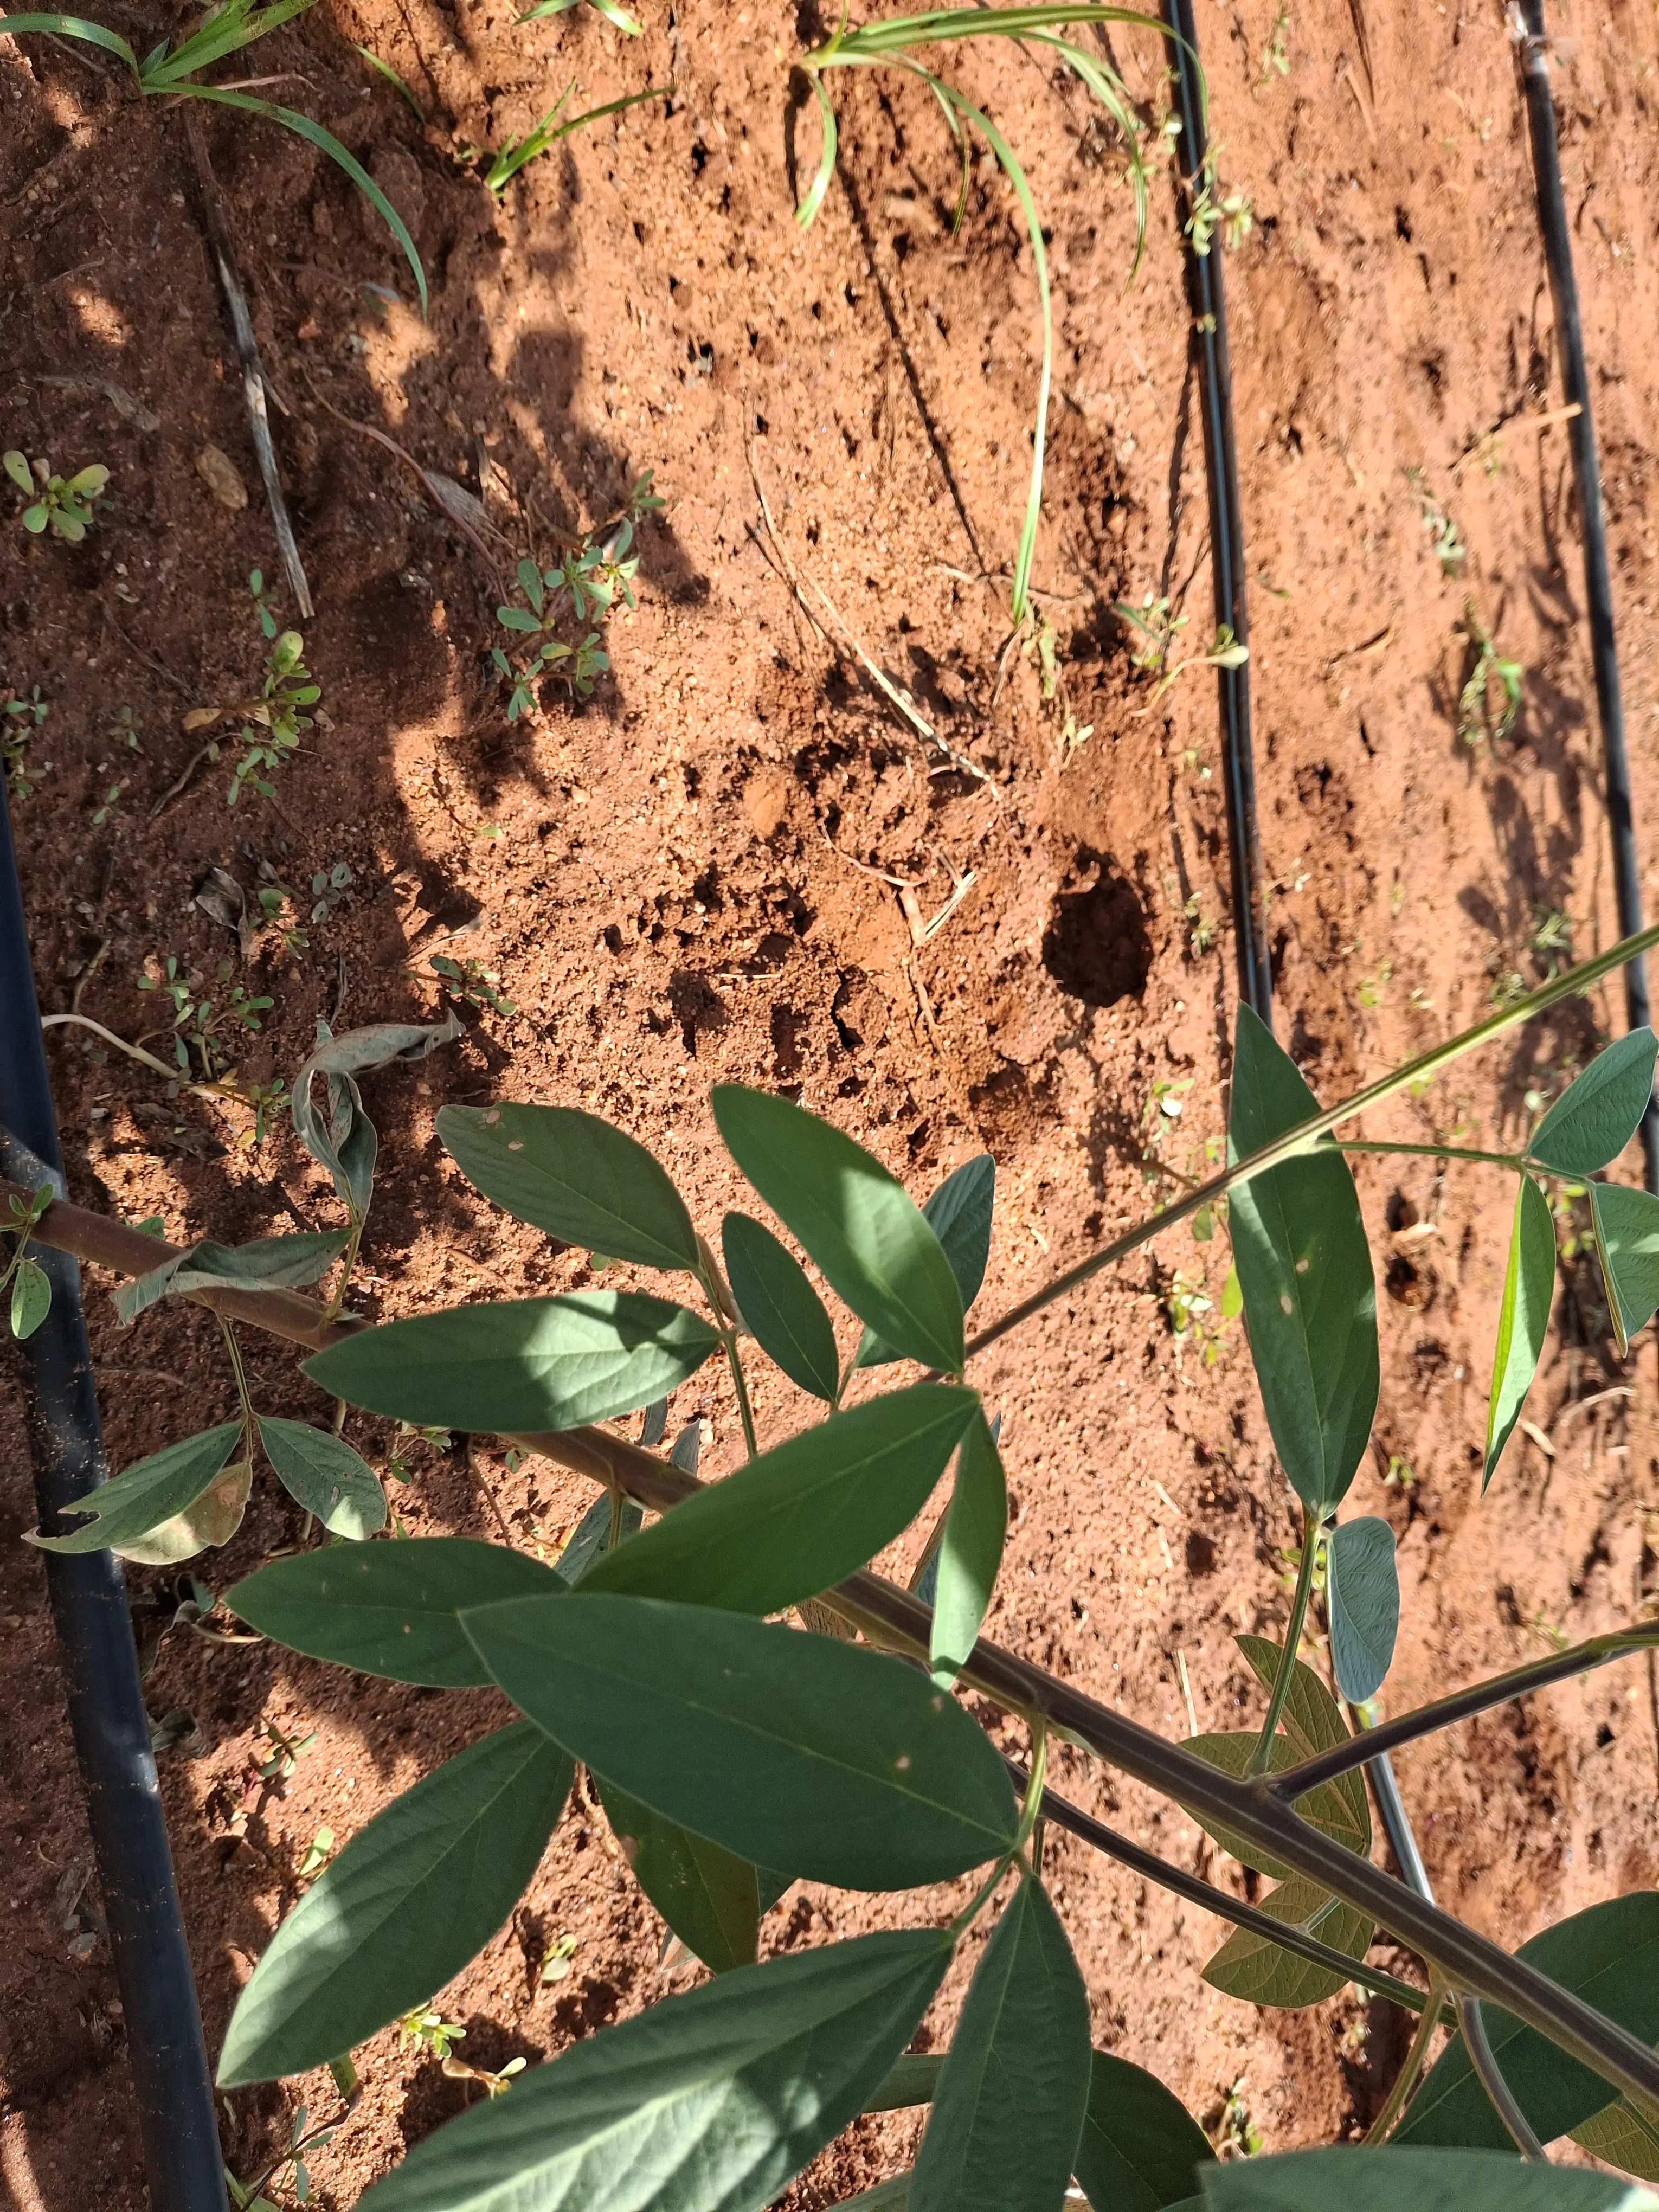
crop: pigeonpea
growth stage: vegetative
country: Kenya
